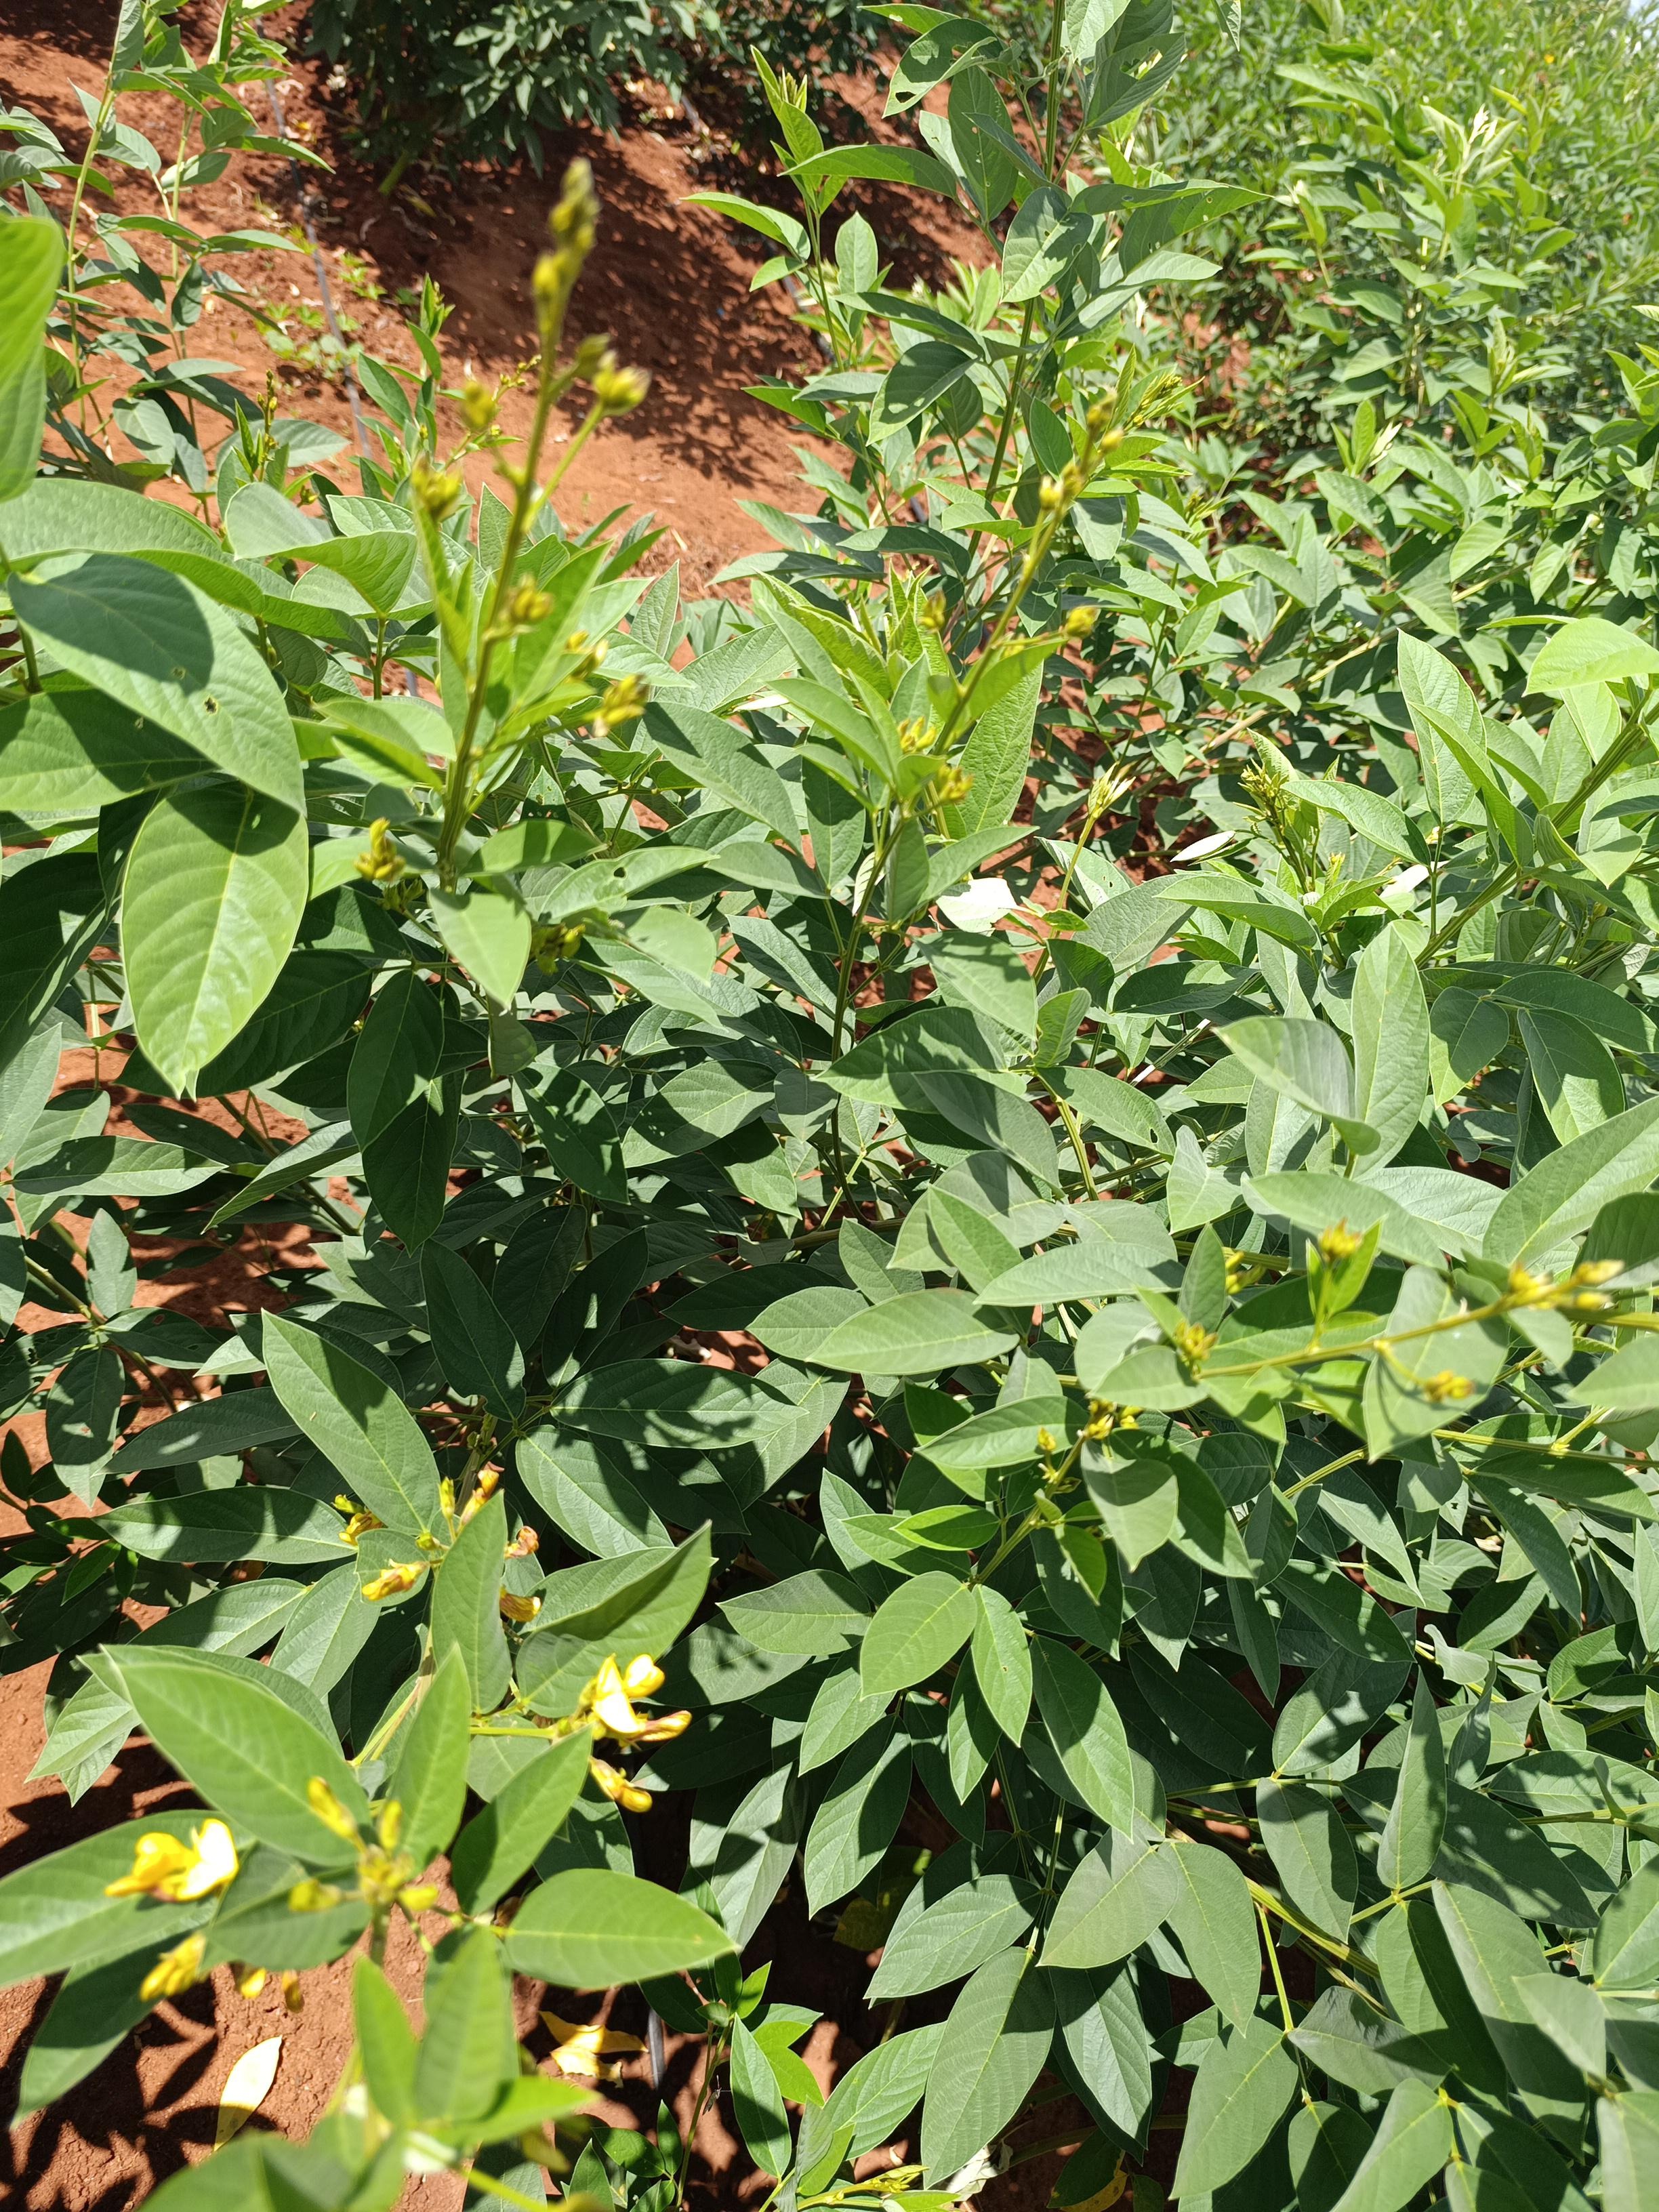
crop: pigeonpea
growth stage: flowering
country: Kenya
